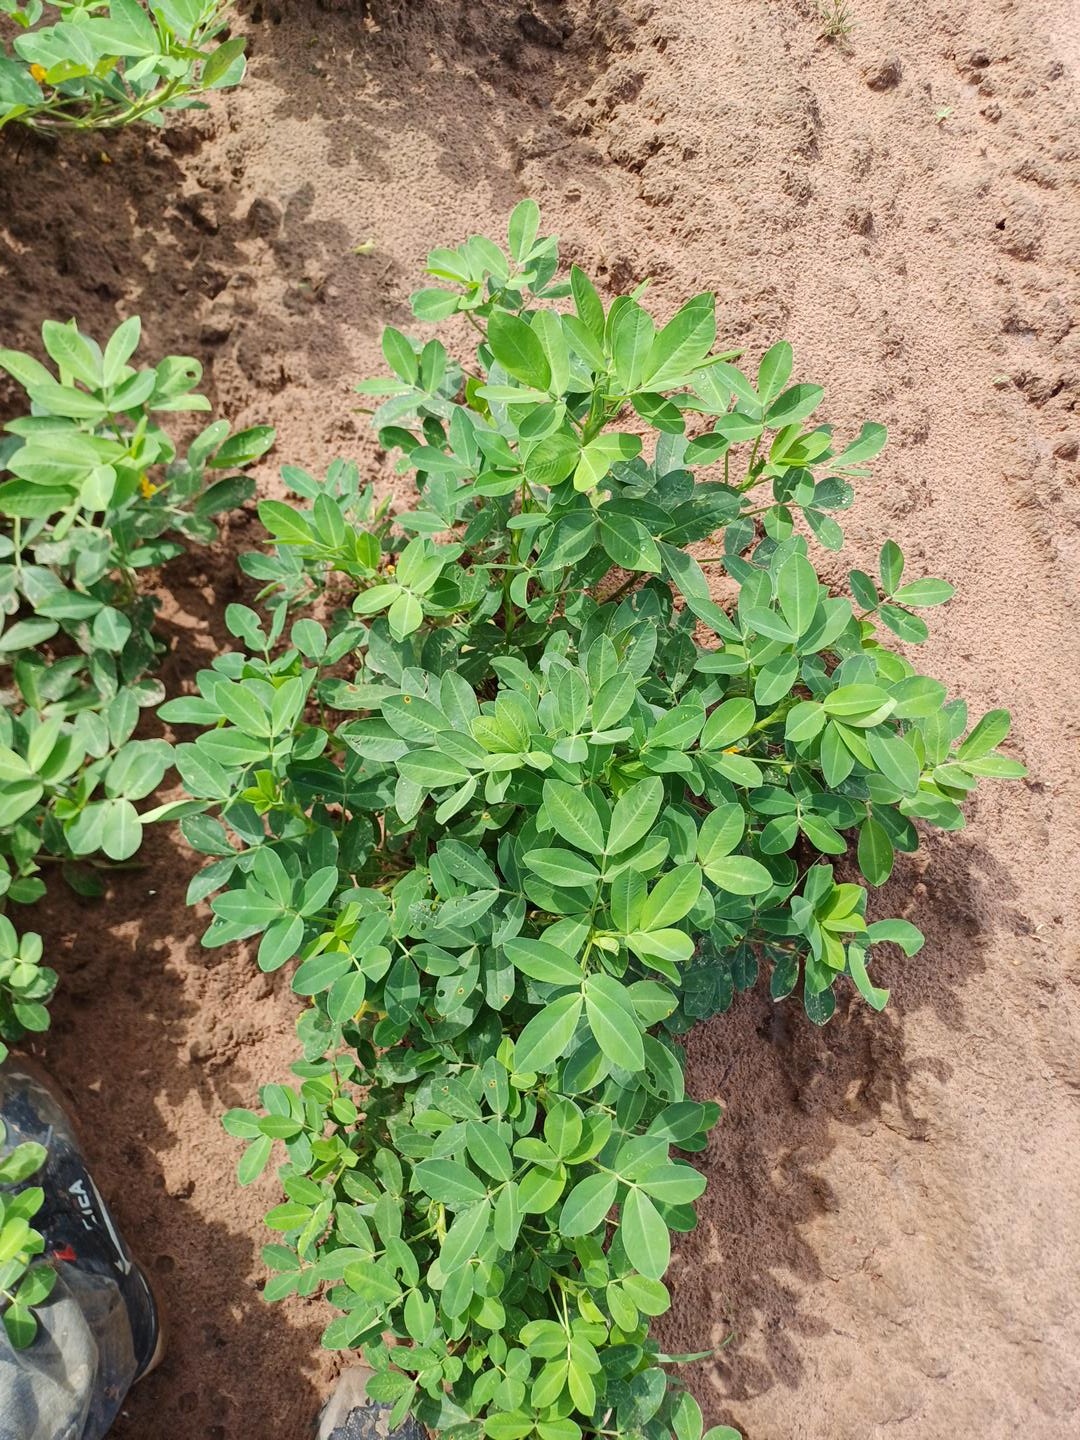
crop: groundnut
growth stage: flowering
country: Senegal
